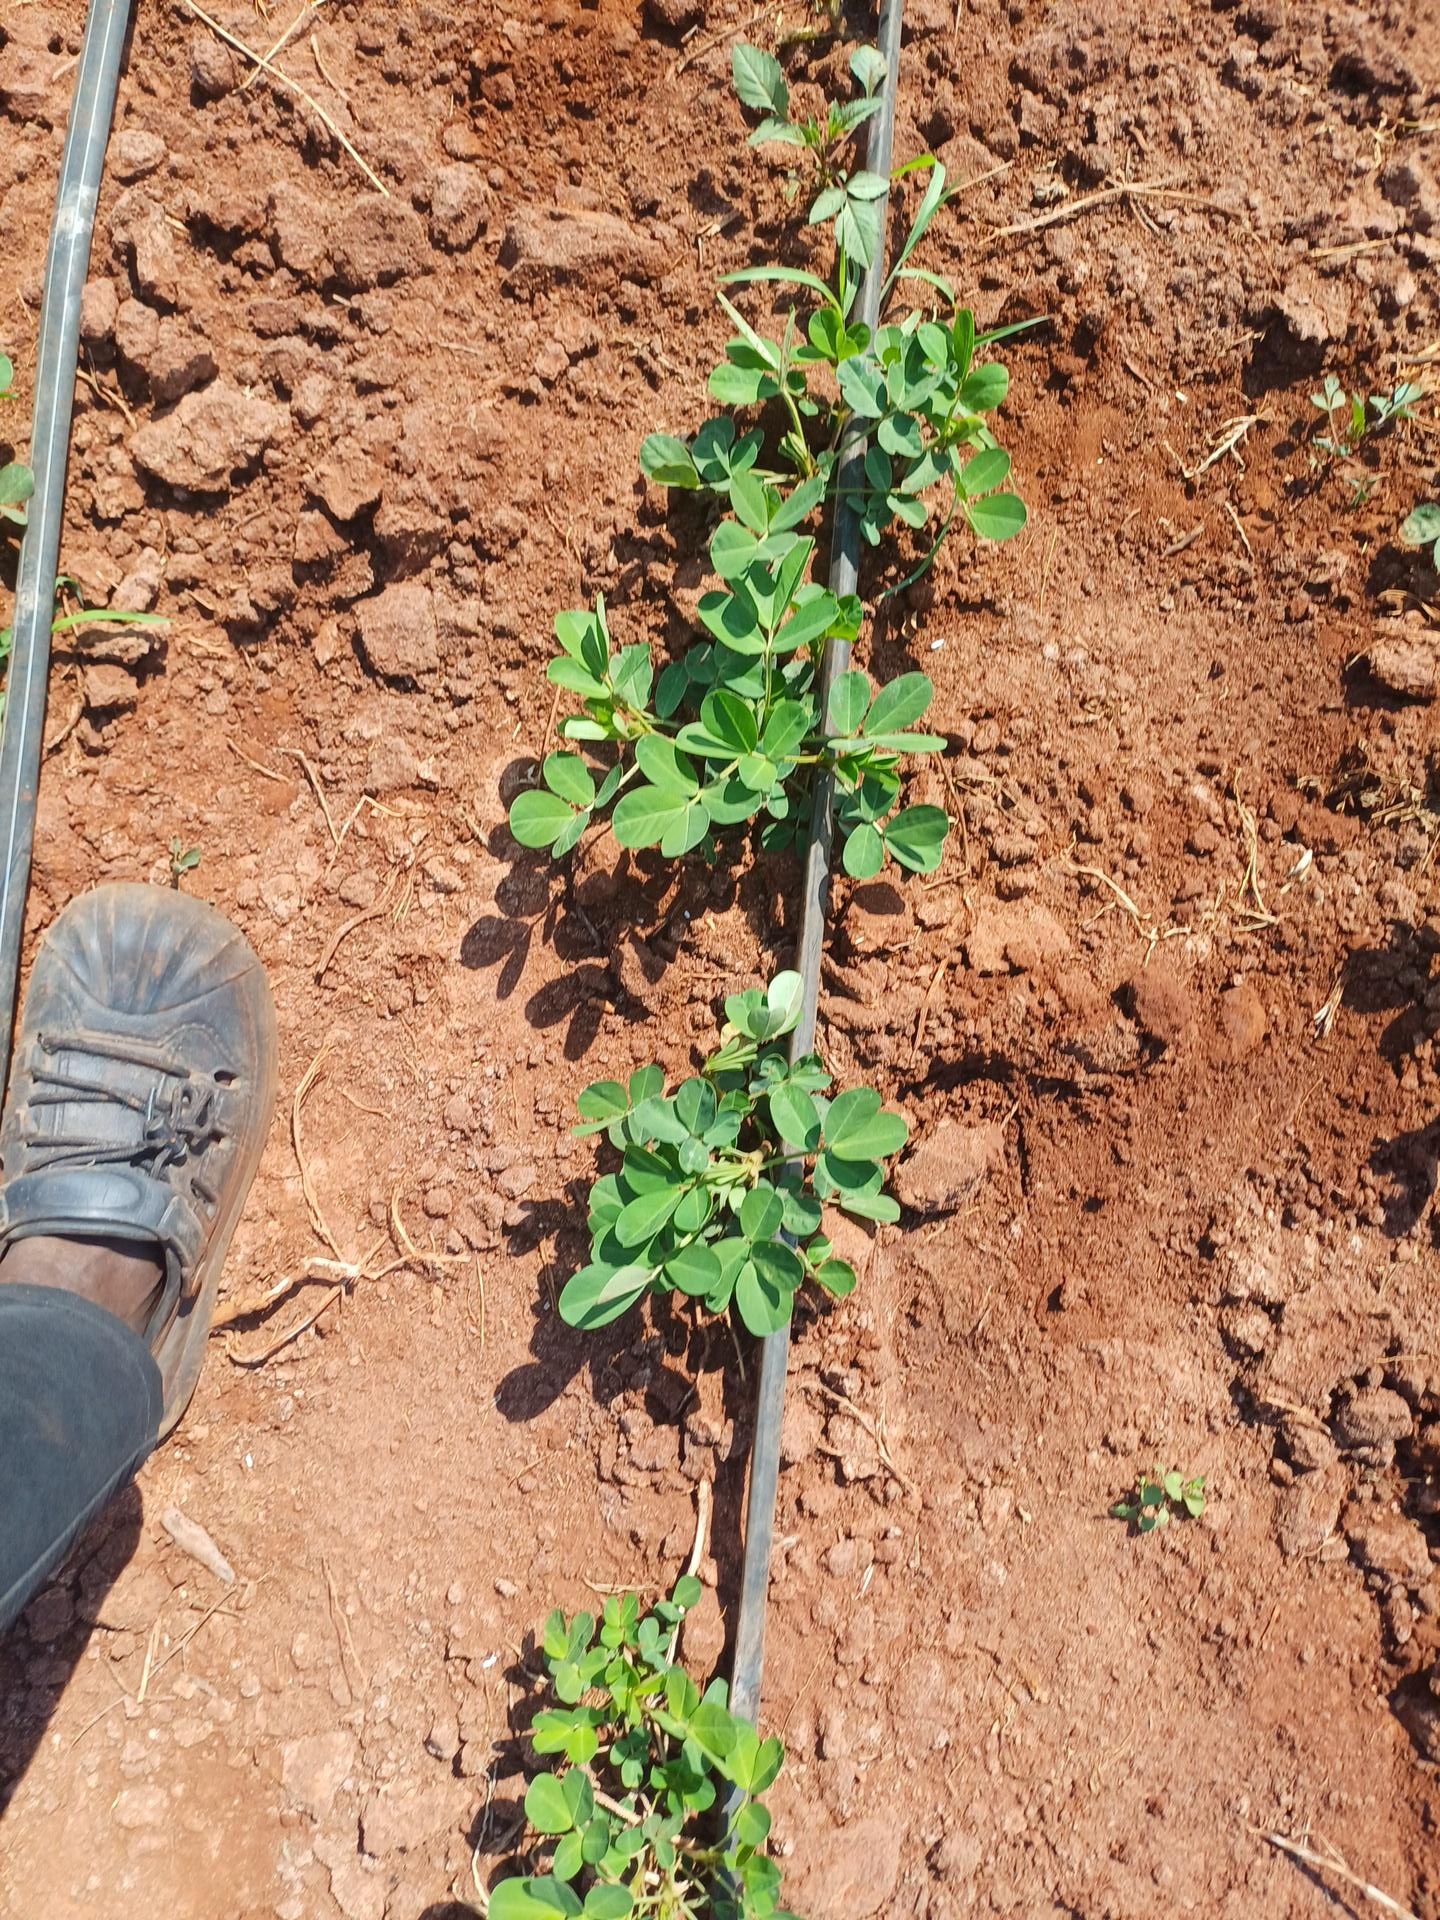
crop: groundnut
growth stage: vegetative
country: Kenya
